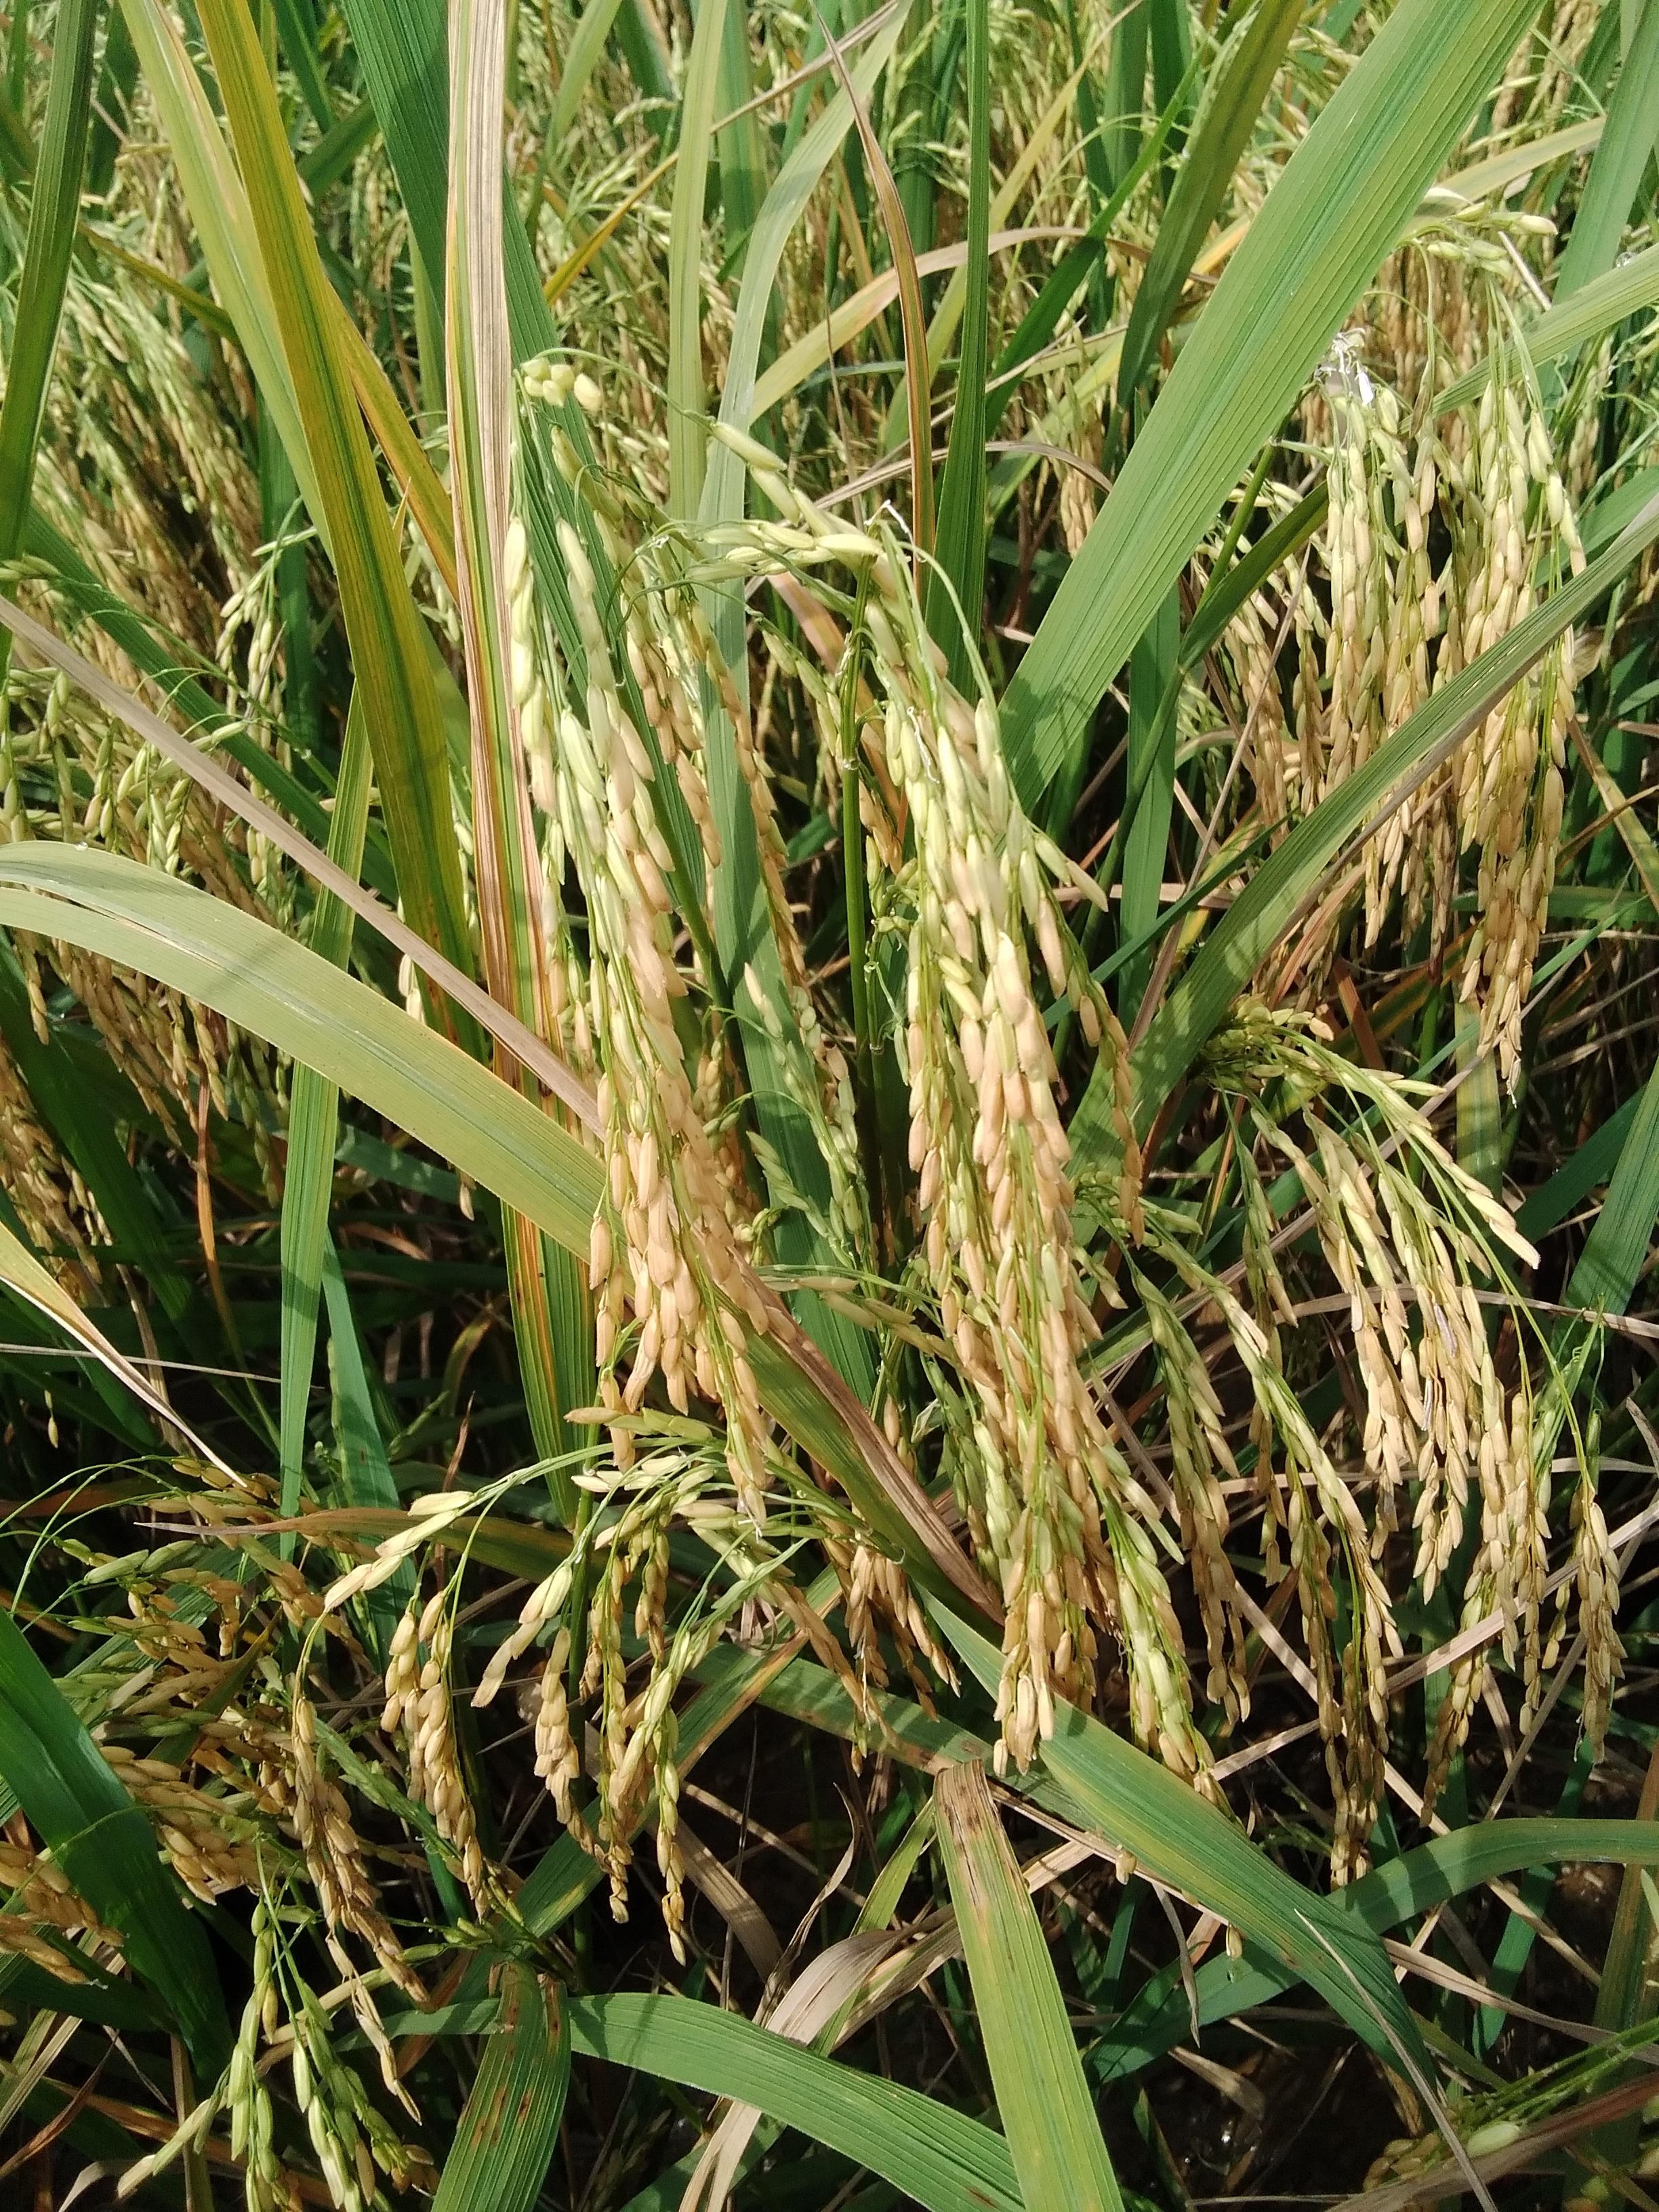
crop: rice
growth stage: ripening
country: Nigeria
